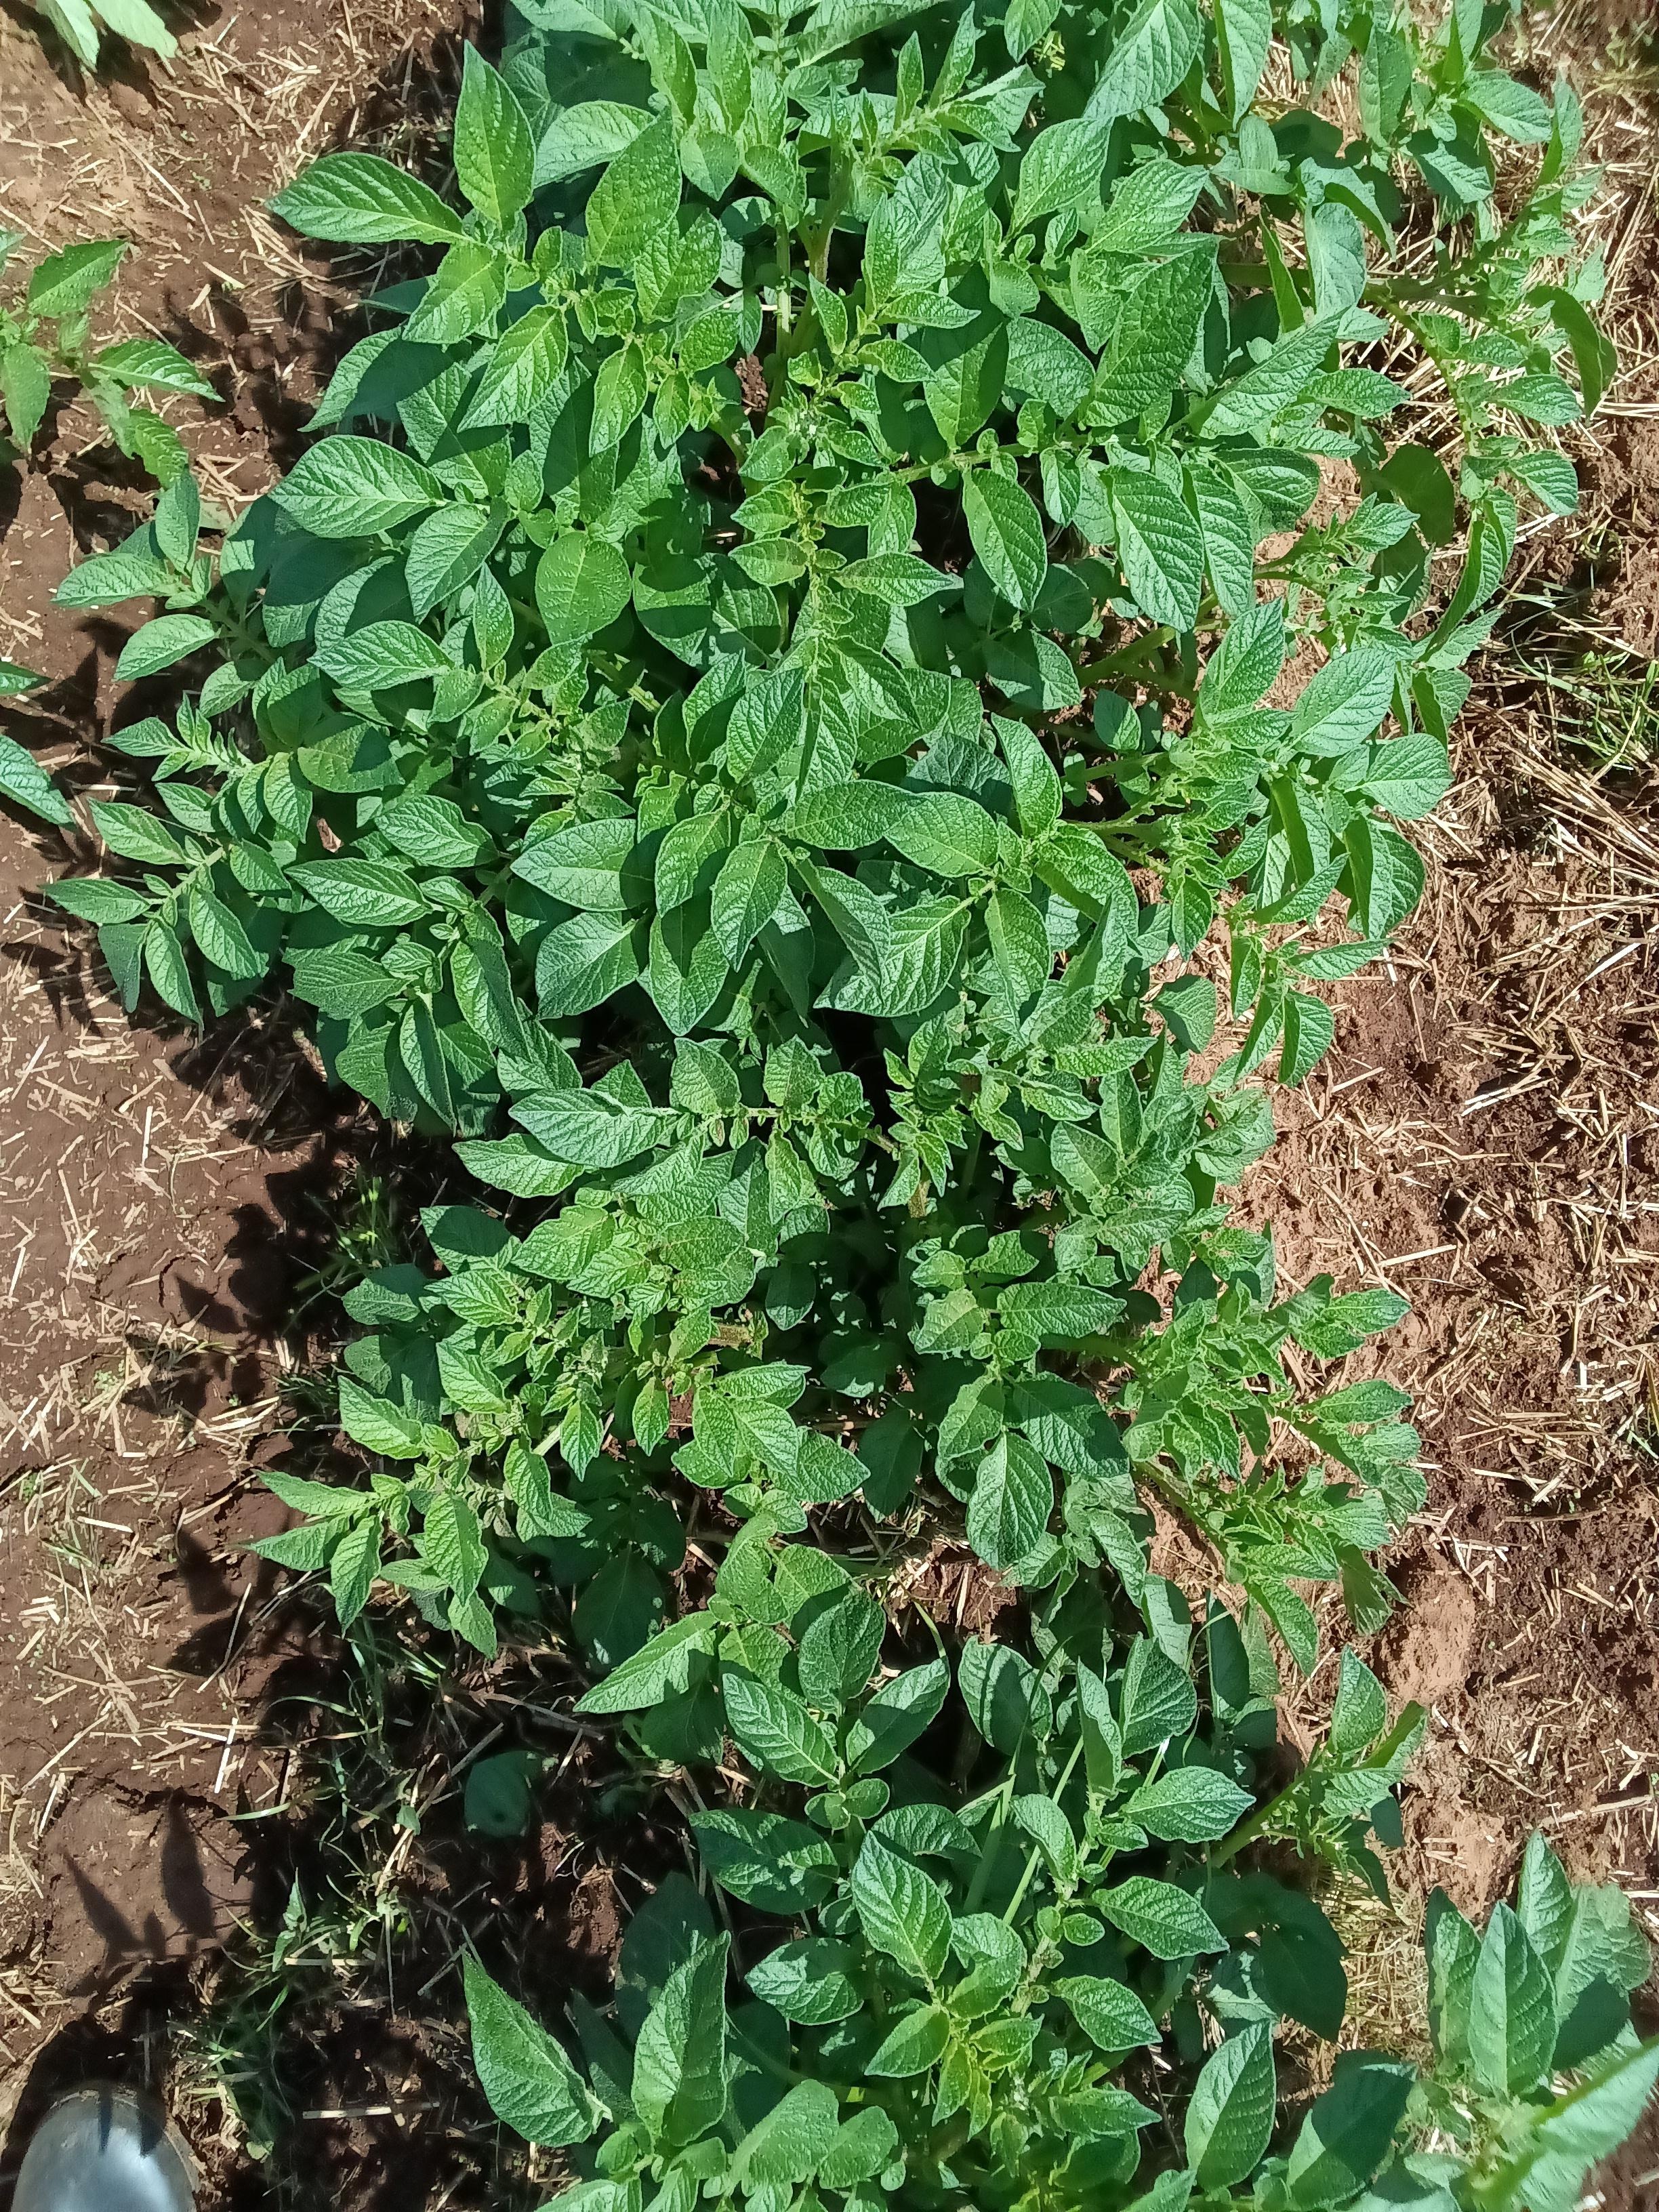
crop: potato
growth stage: vegetative
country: Kenya
